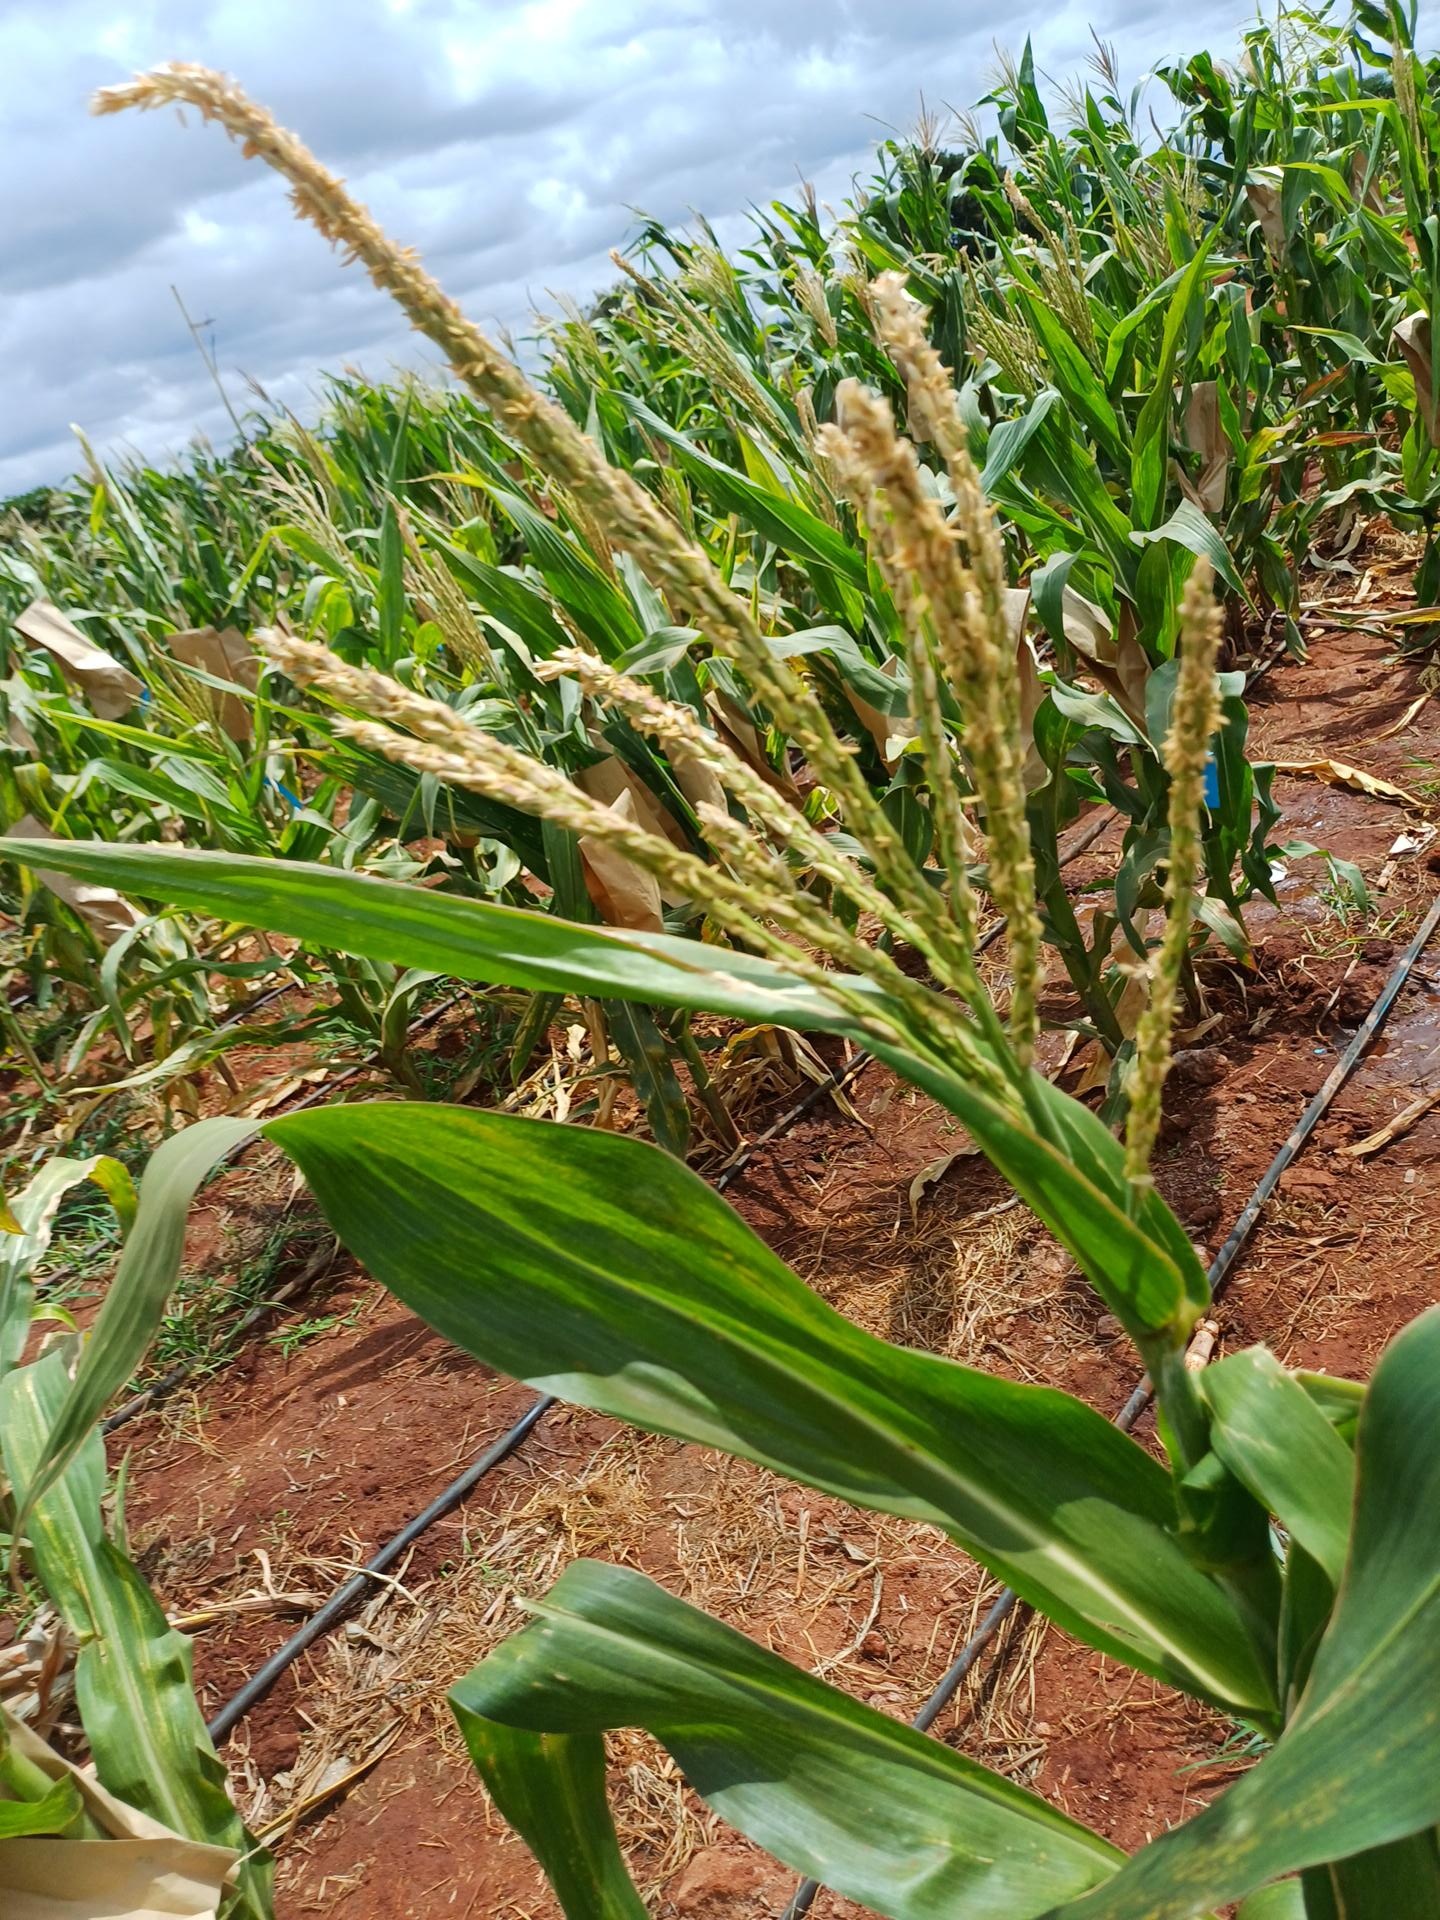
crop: maize
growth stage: flowering
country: Kenya
